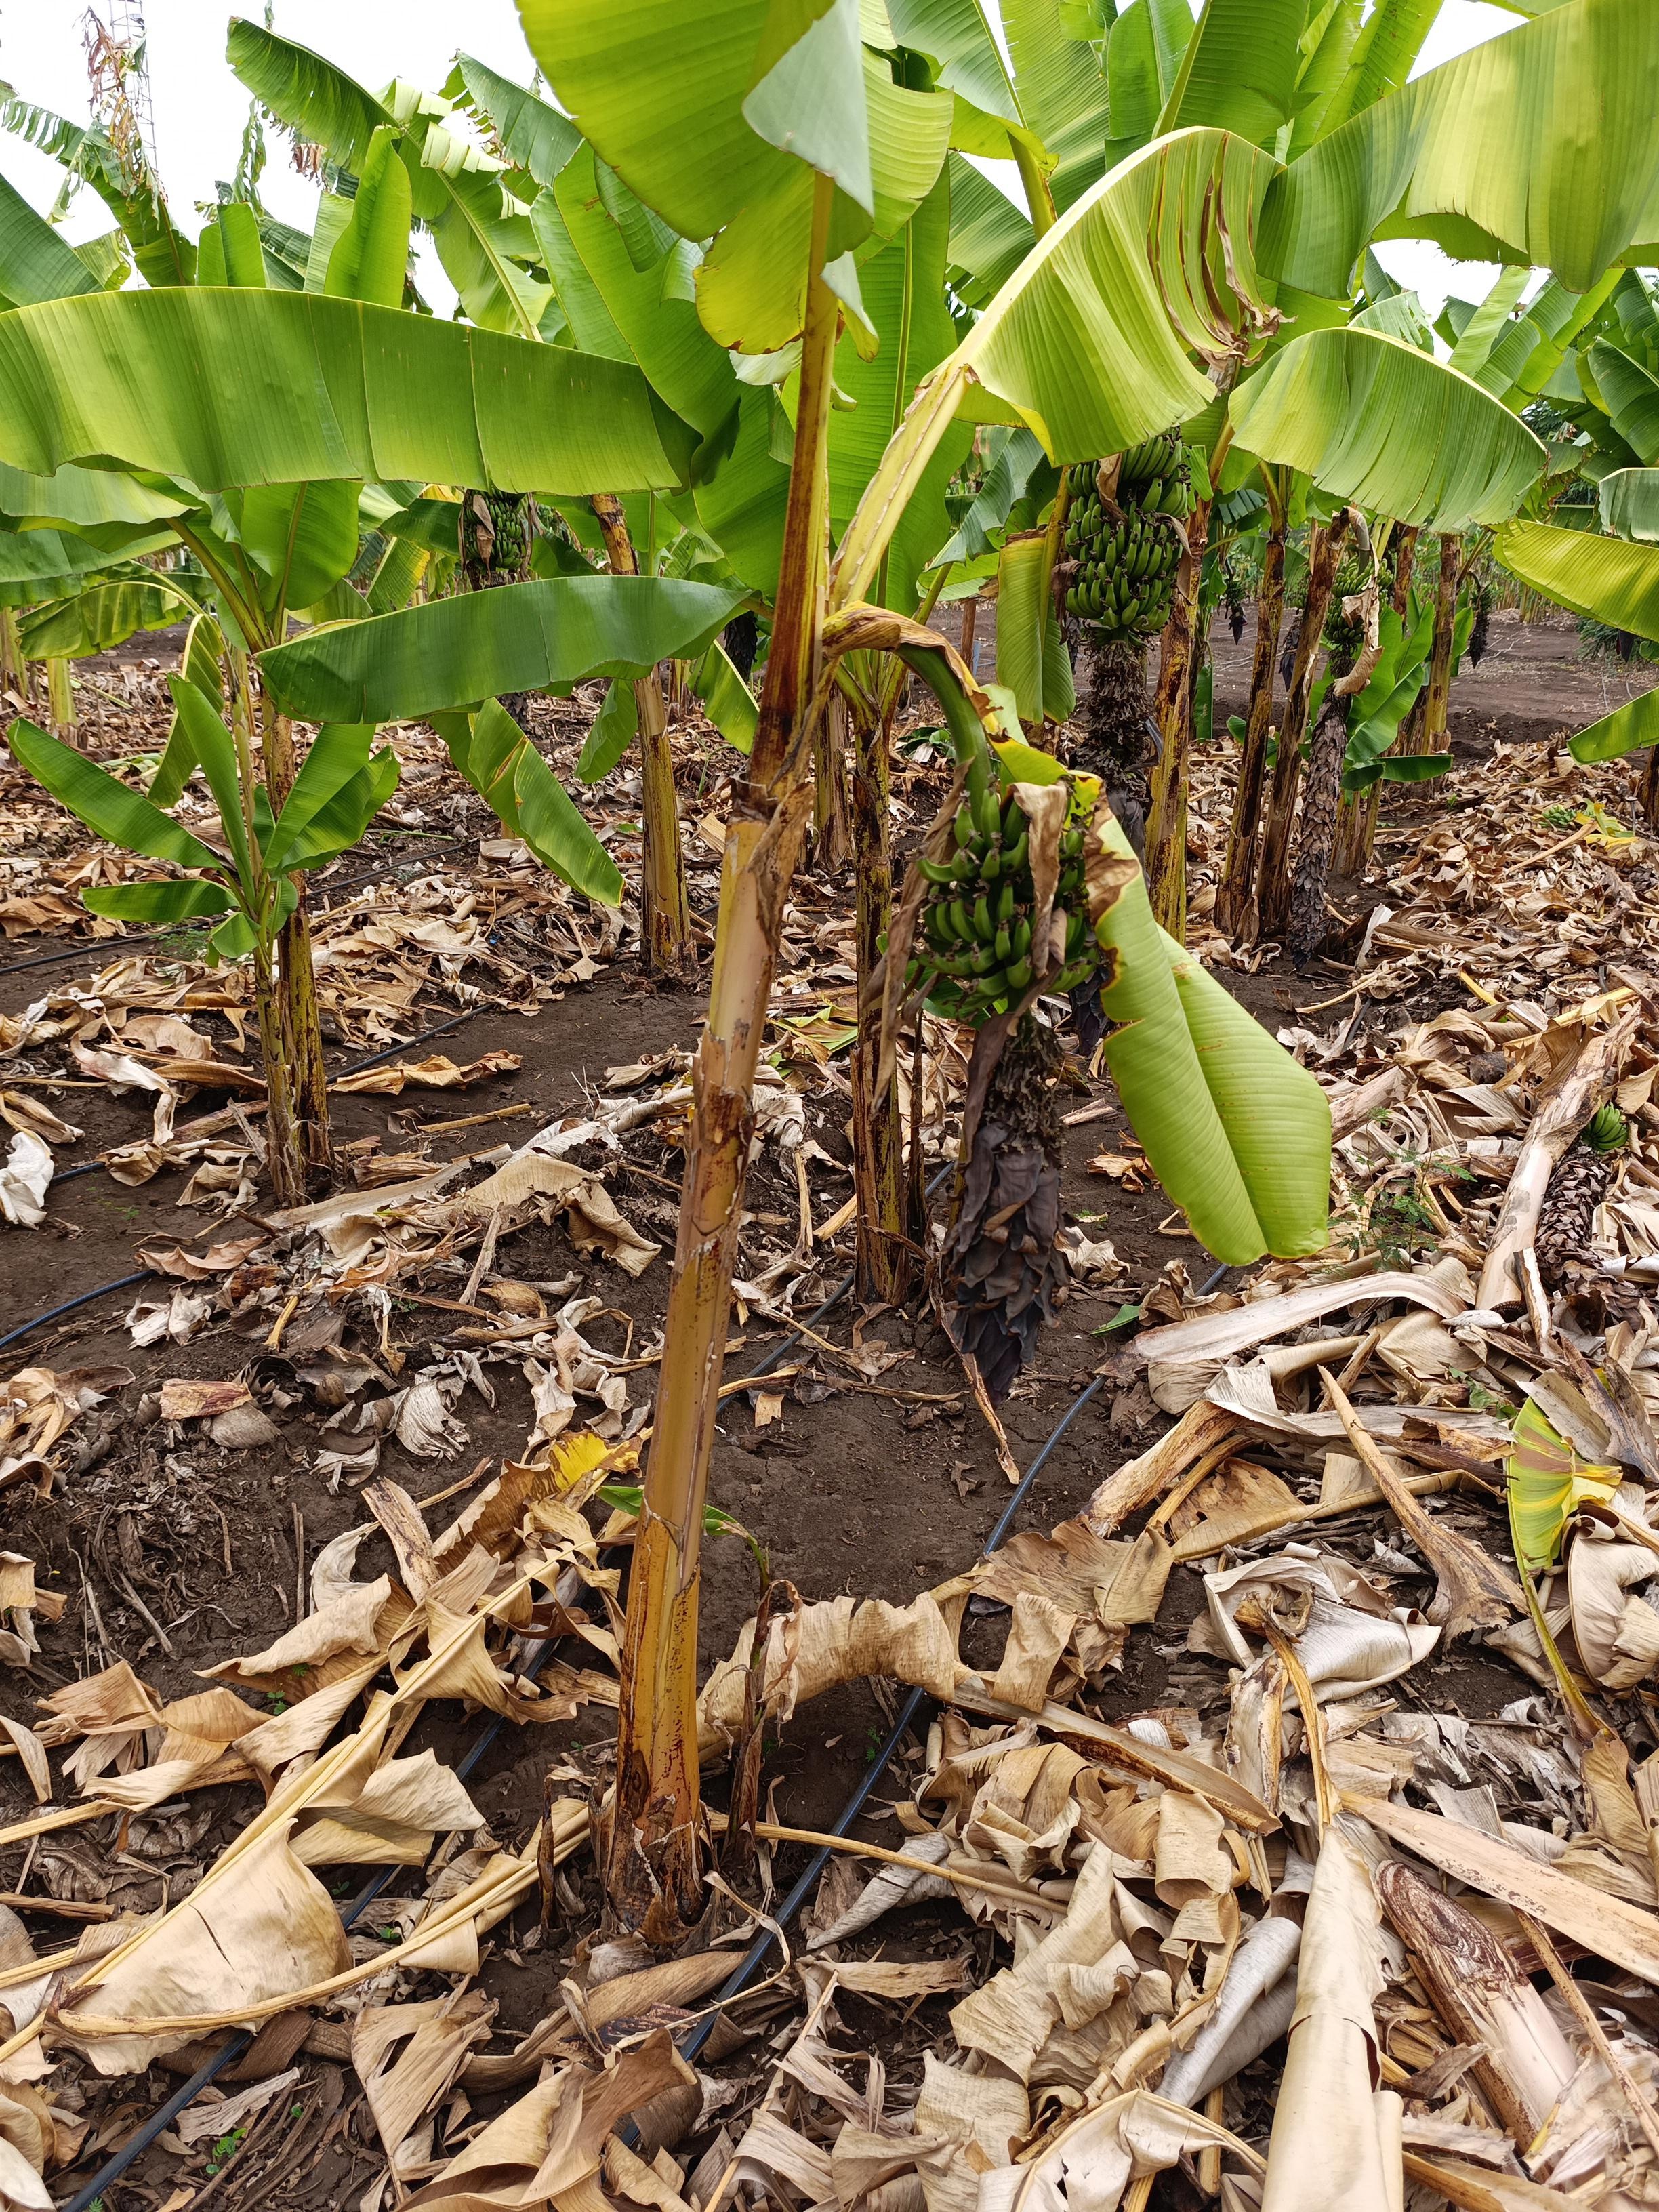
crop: banana
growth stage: development fruit
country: Tanzania
